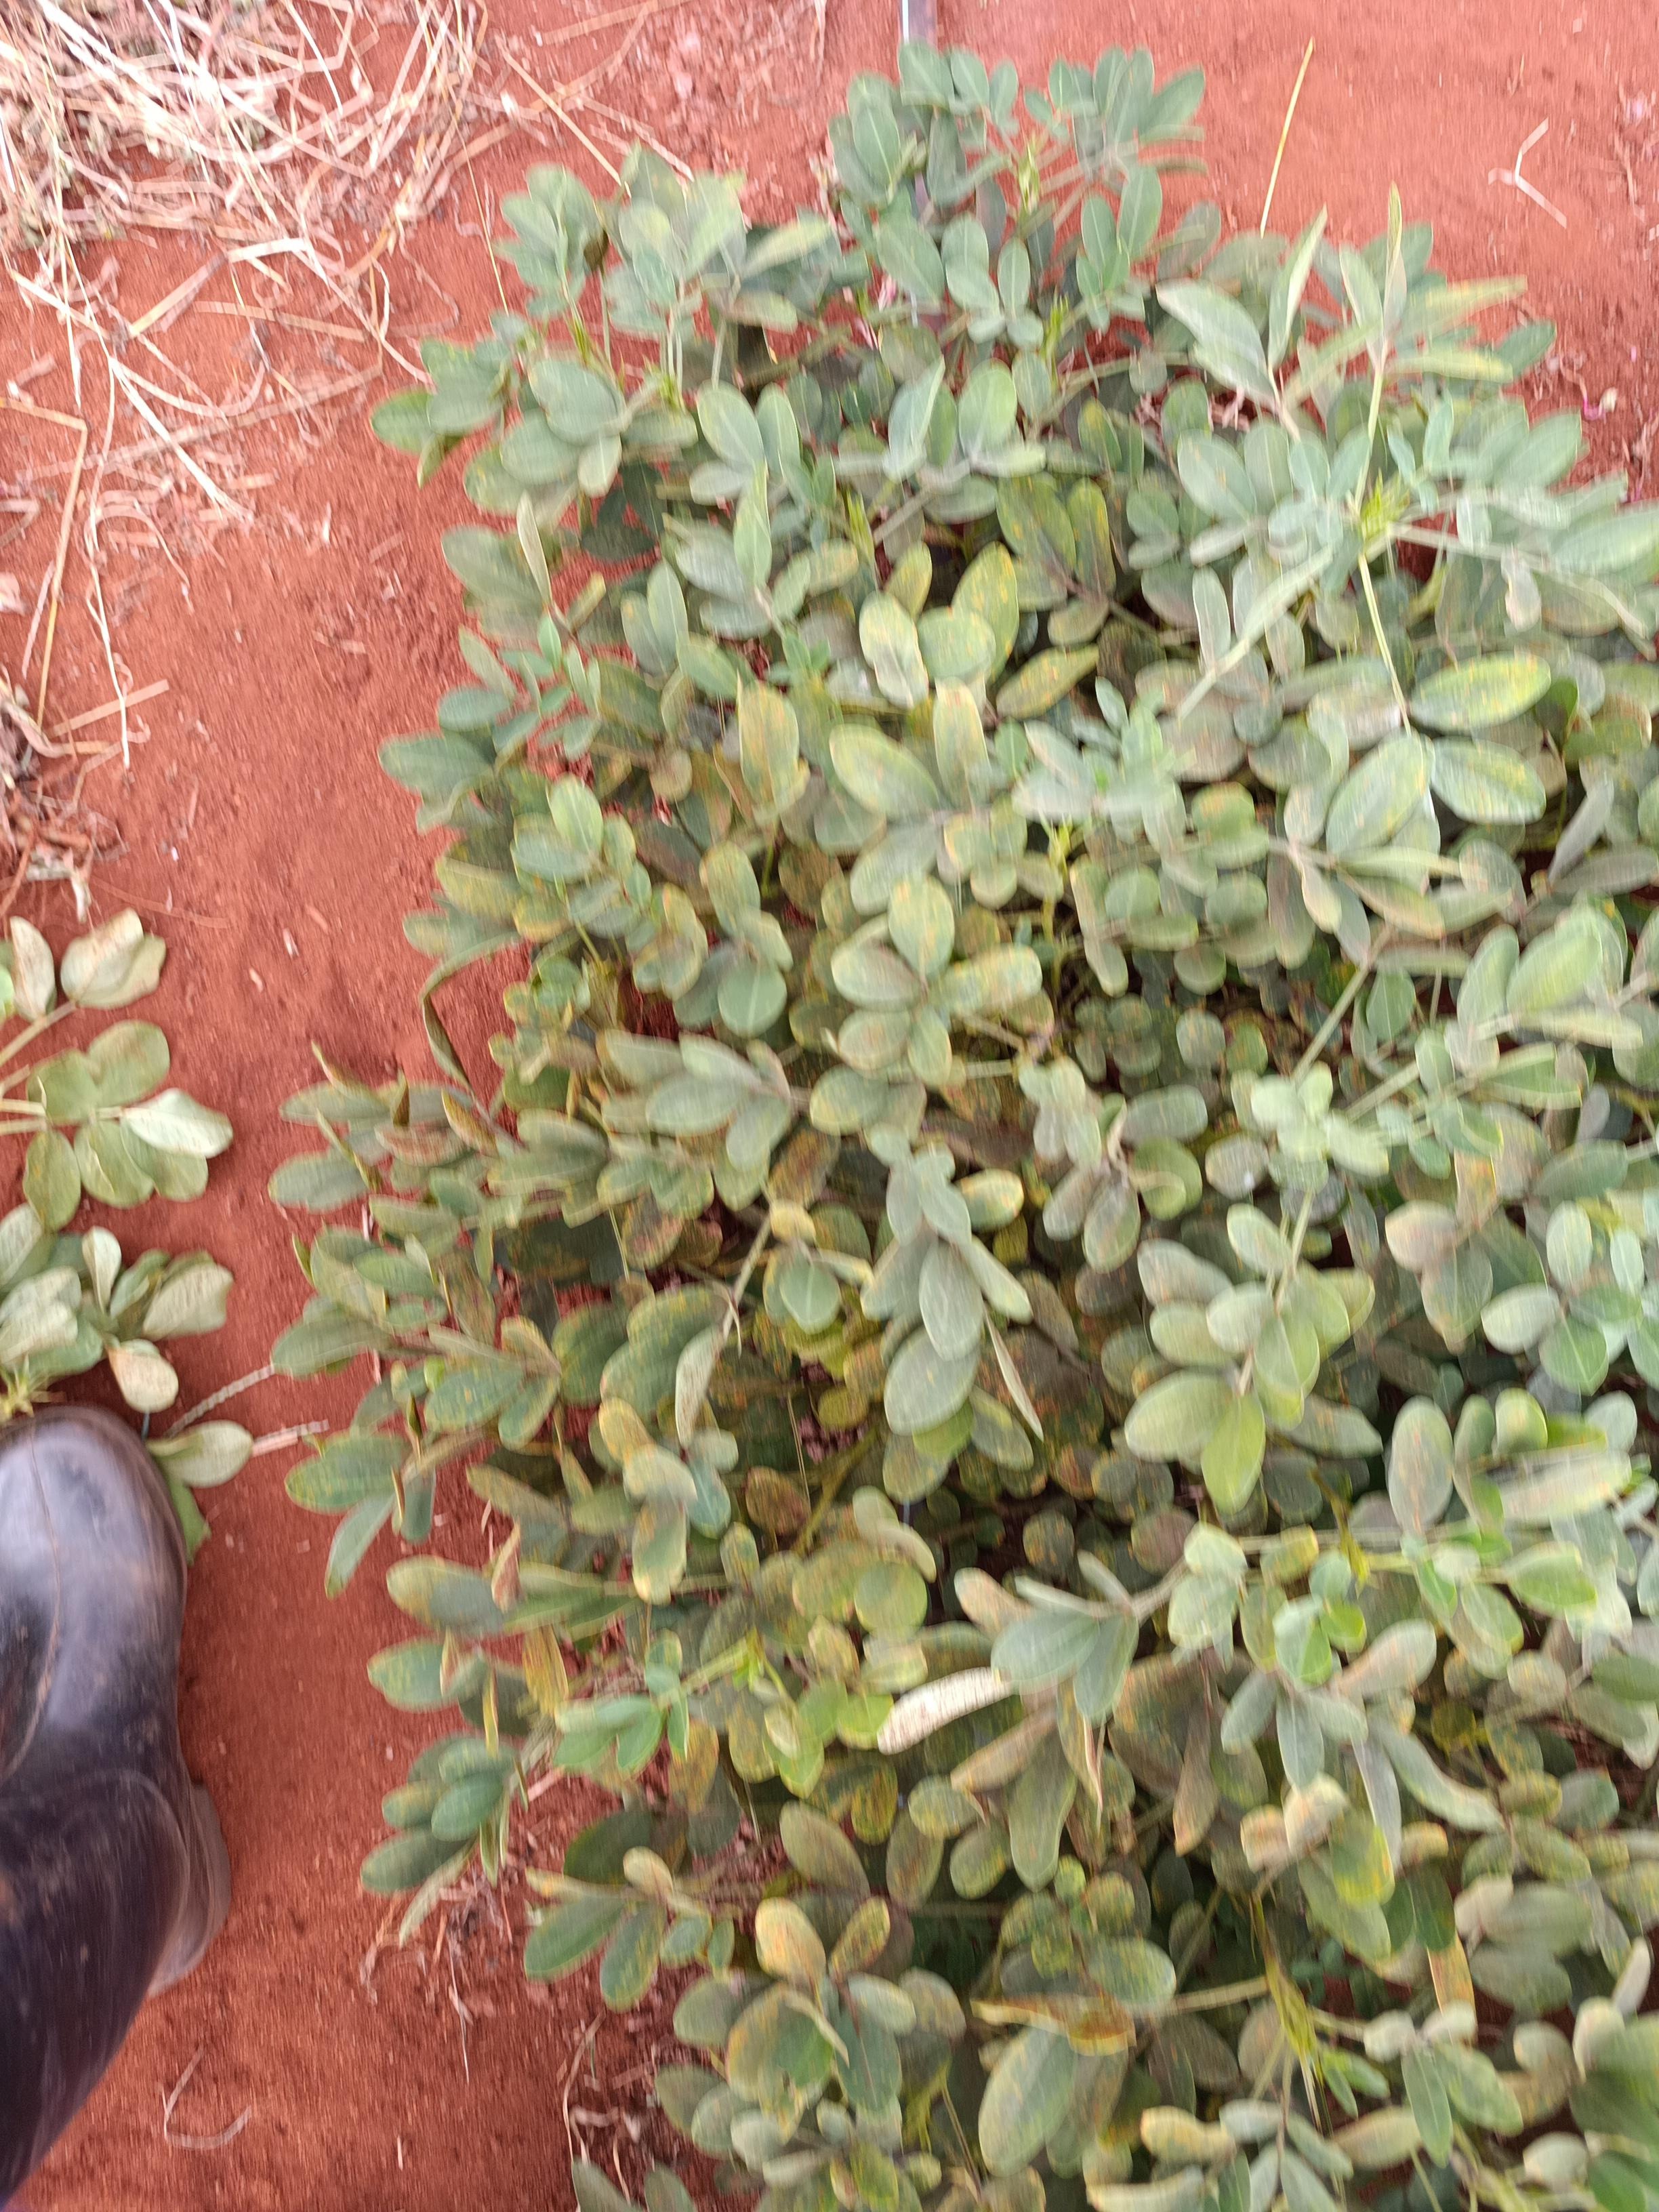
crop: groundnut
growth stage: pegging
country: Kenya
